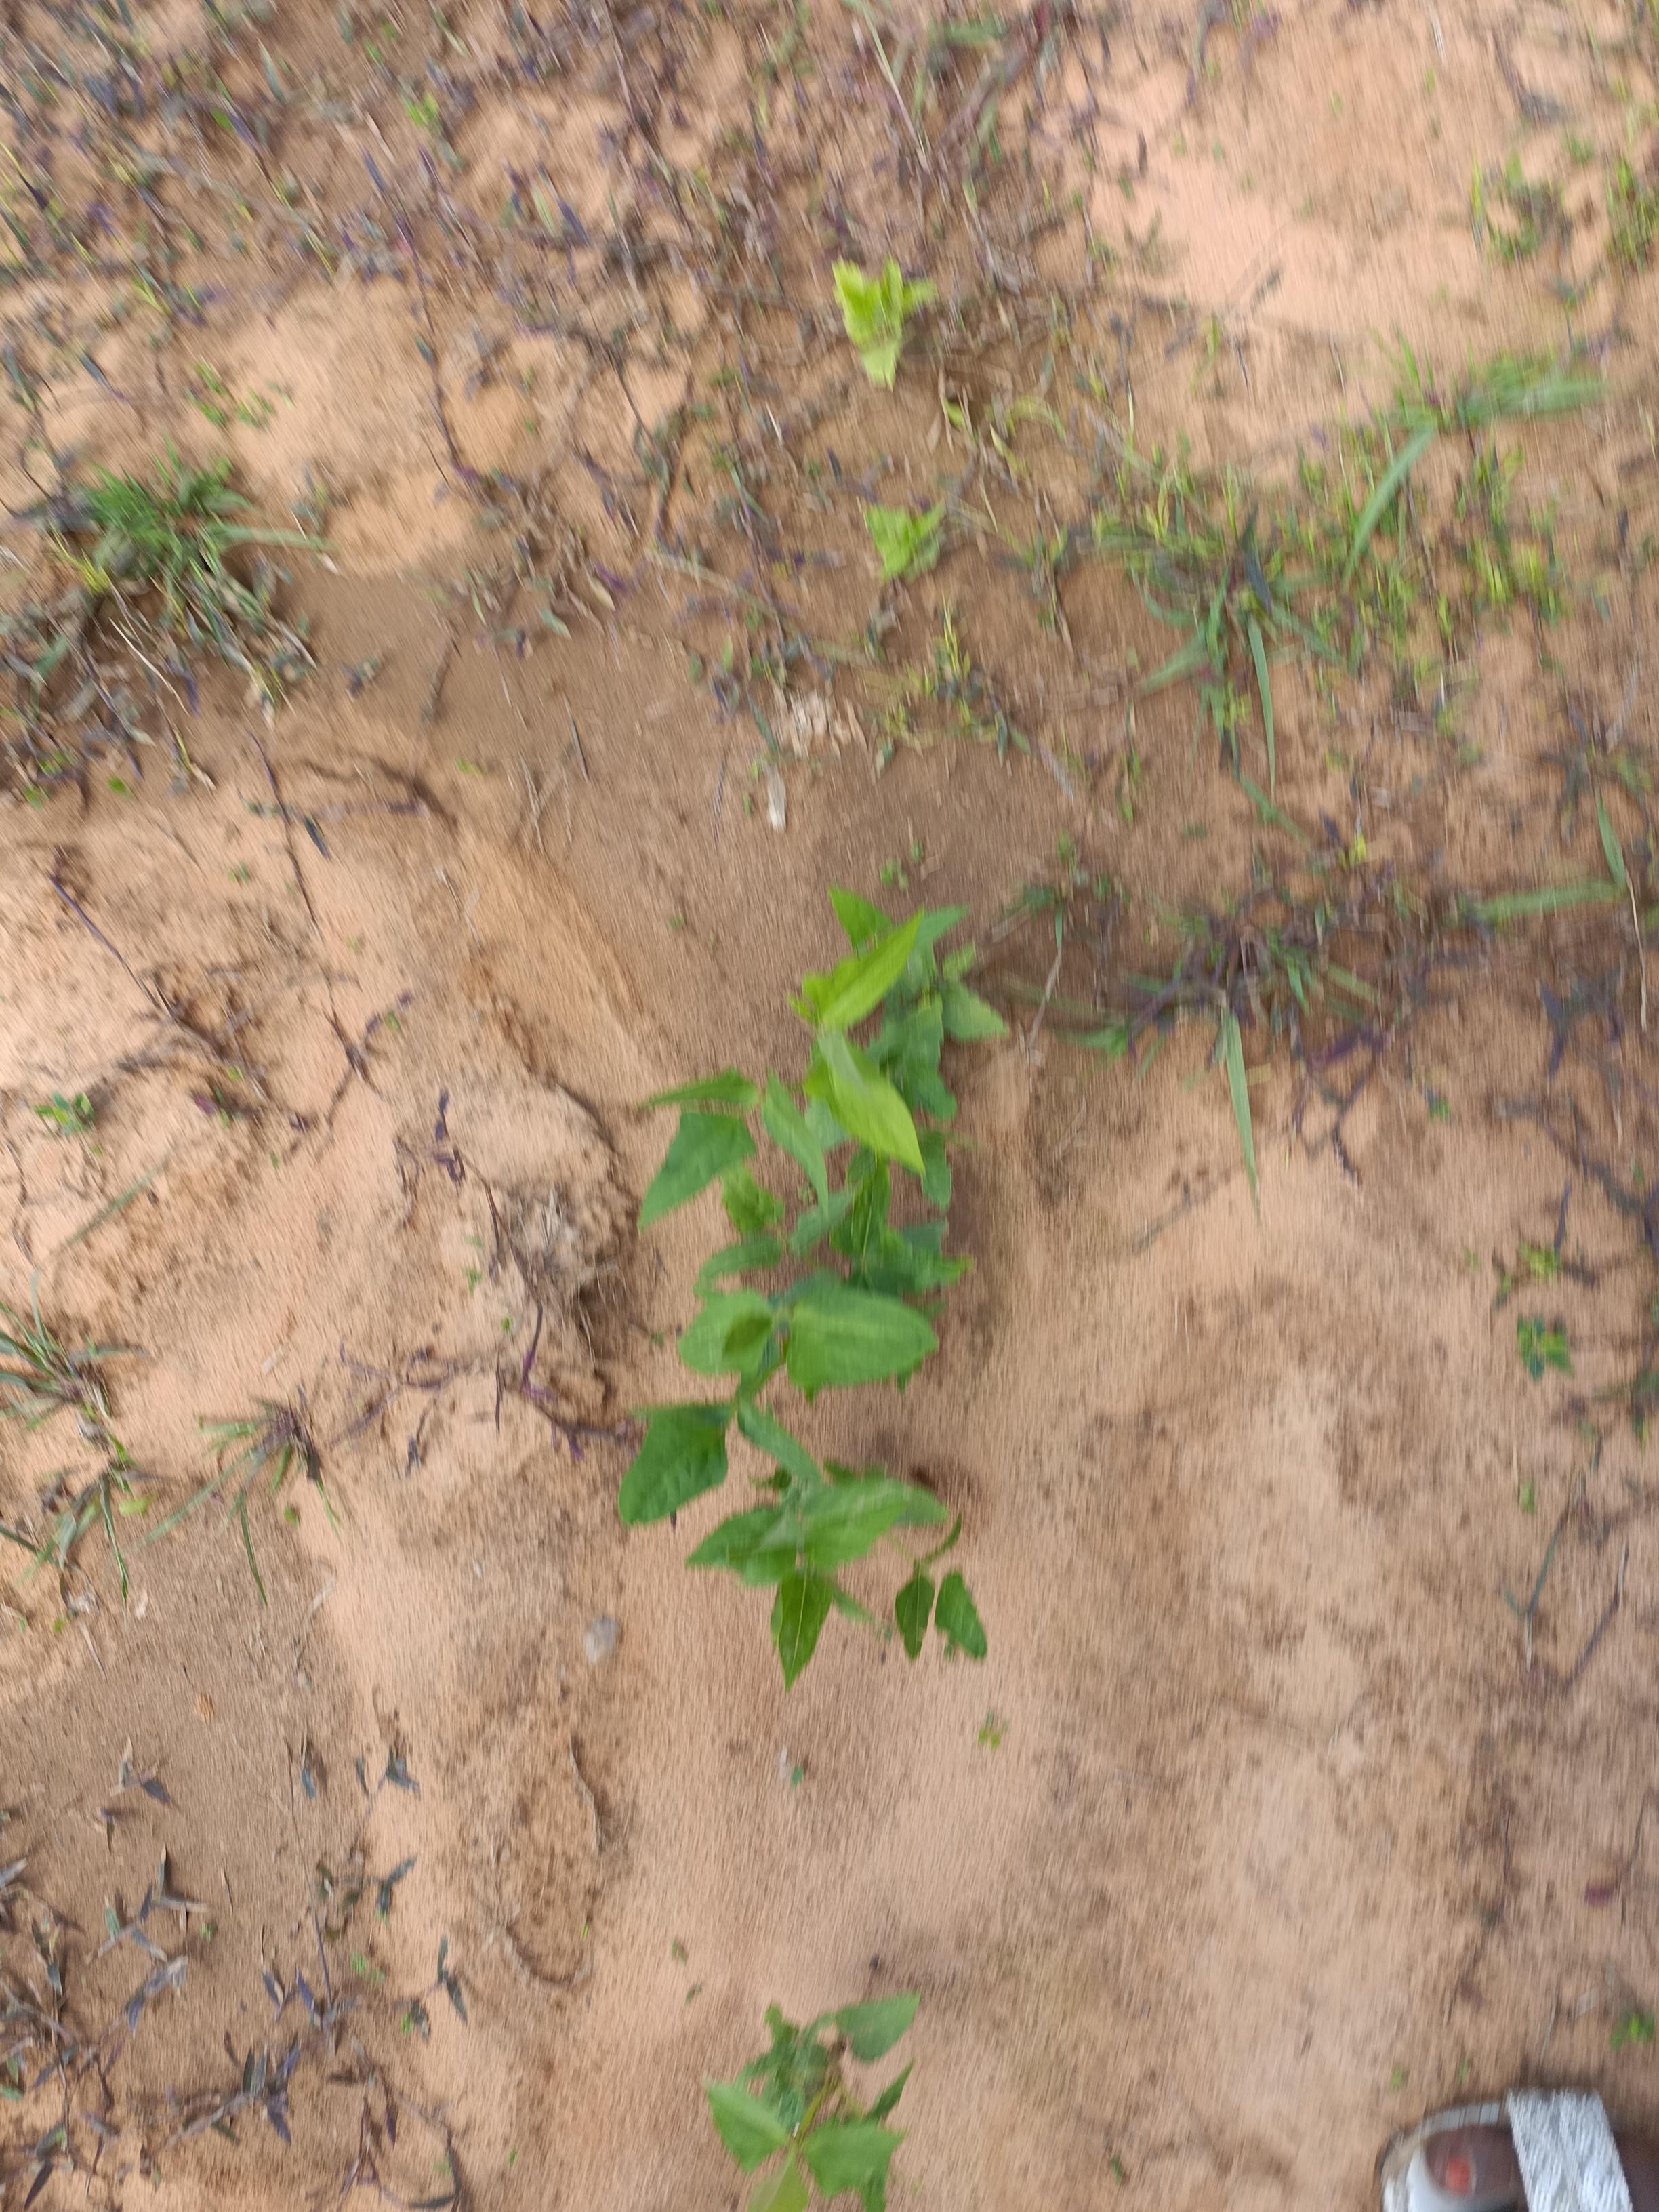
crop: cowpea
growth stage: emergence
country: Nigeria
